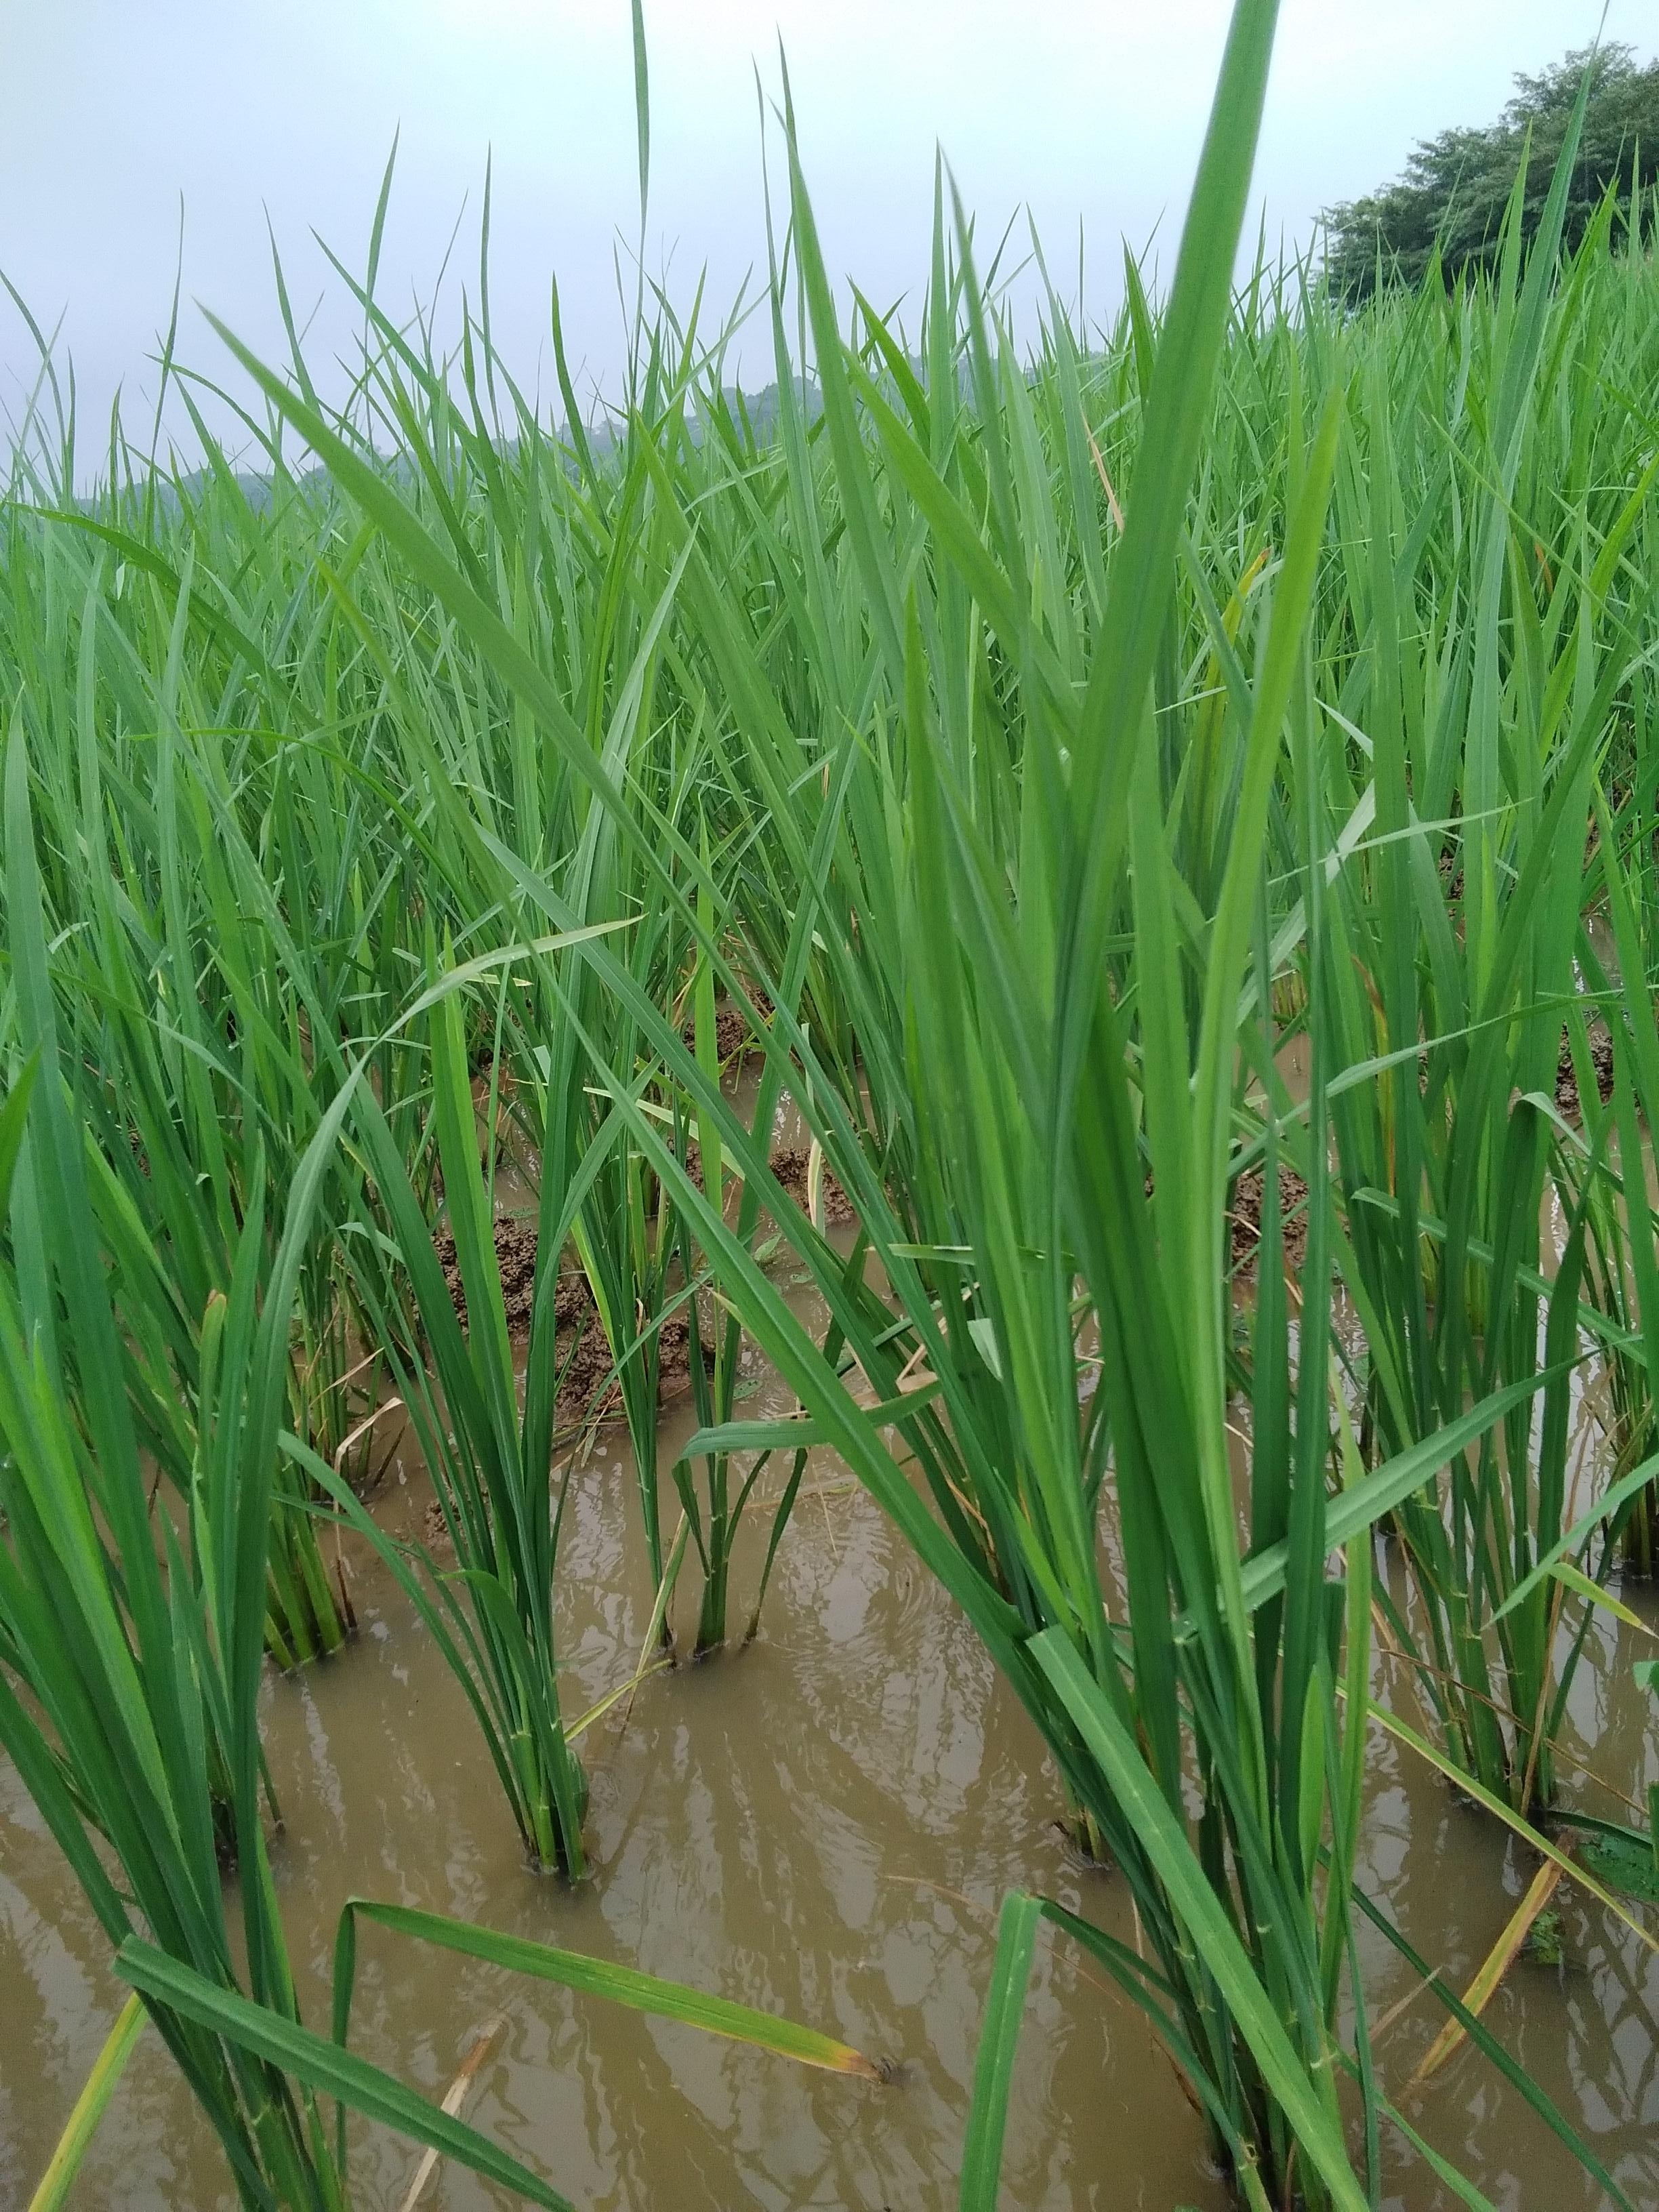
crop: rice
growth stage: vegetative
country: Nigeria
